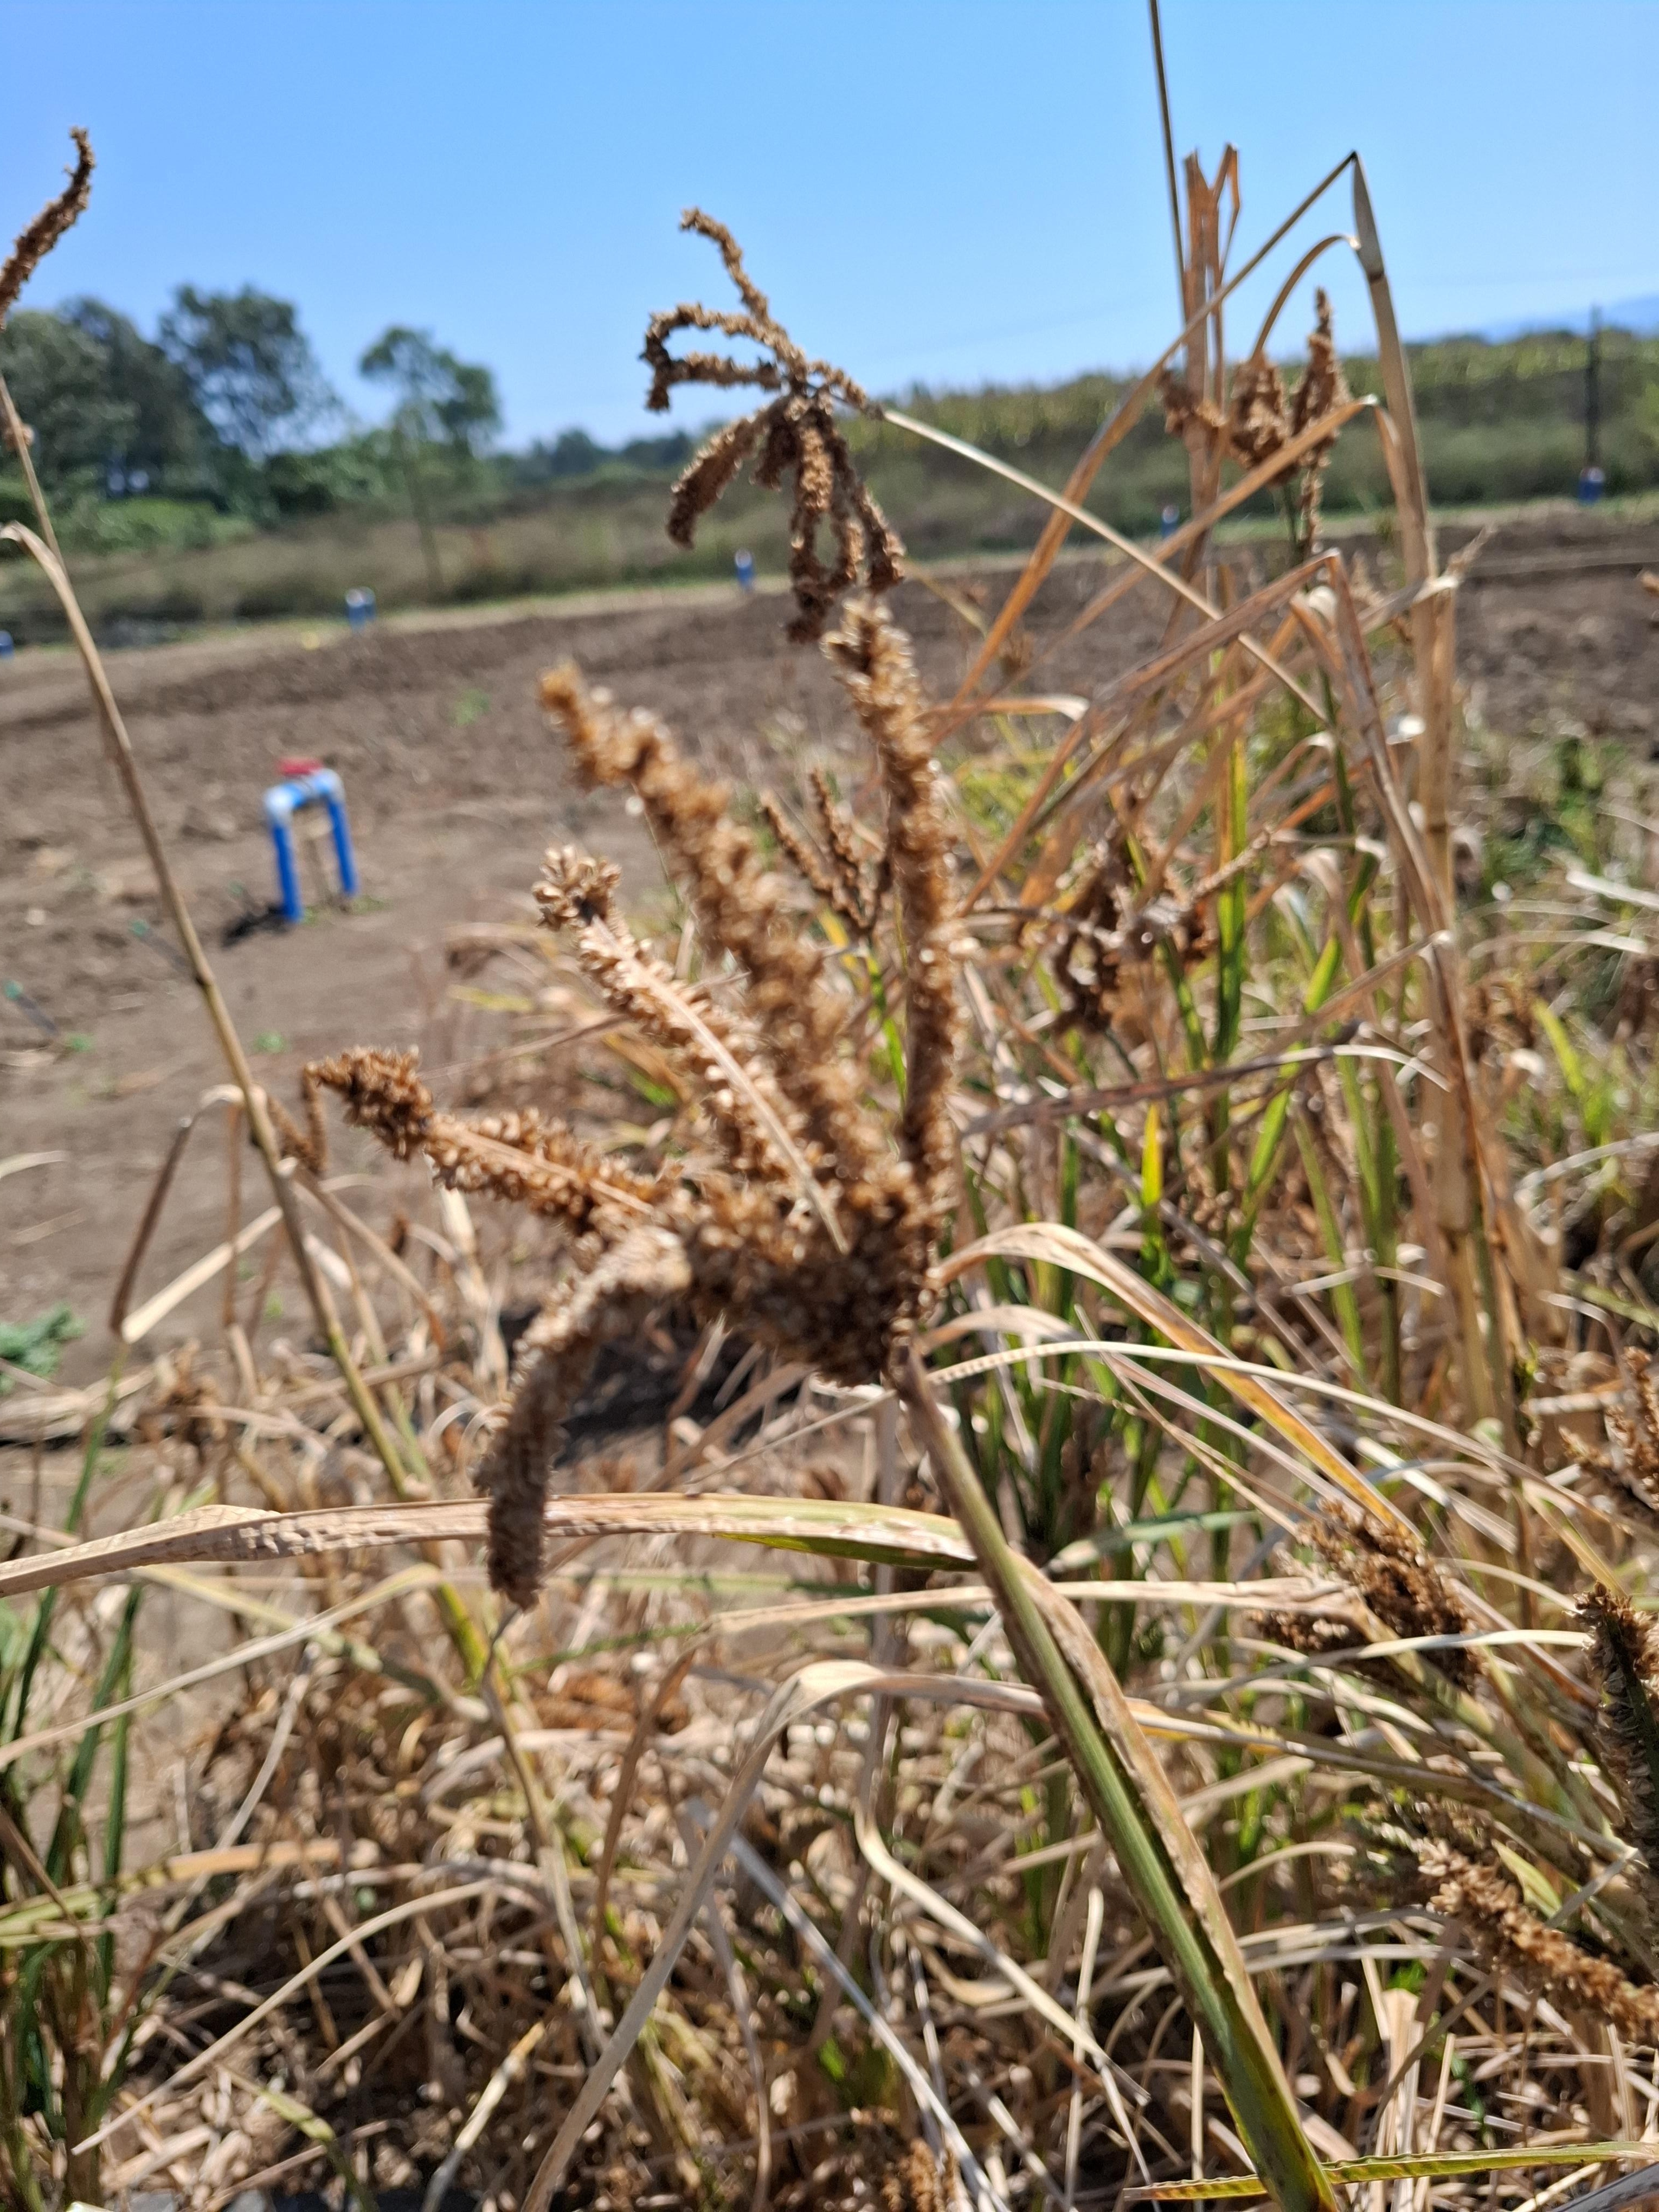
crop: finger millet
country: Tanzania
